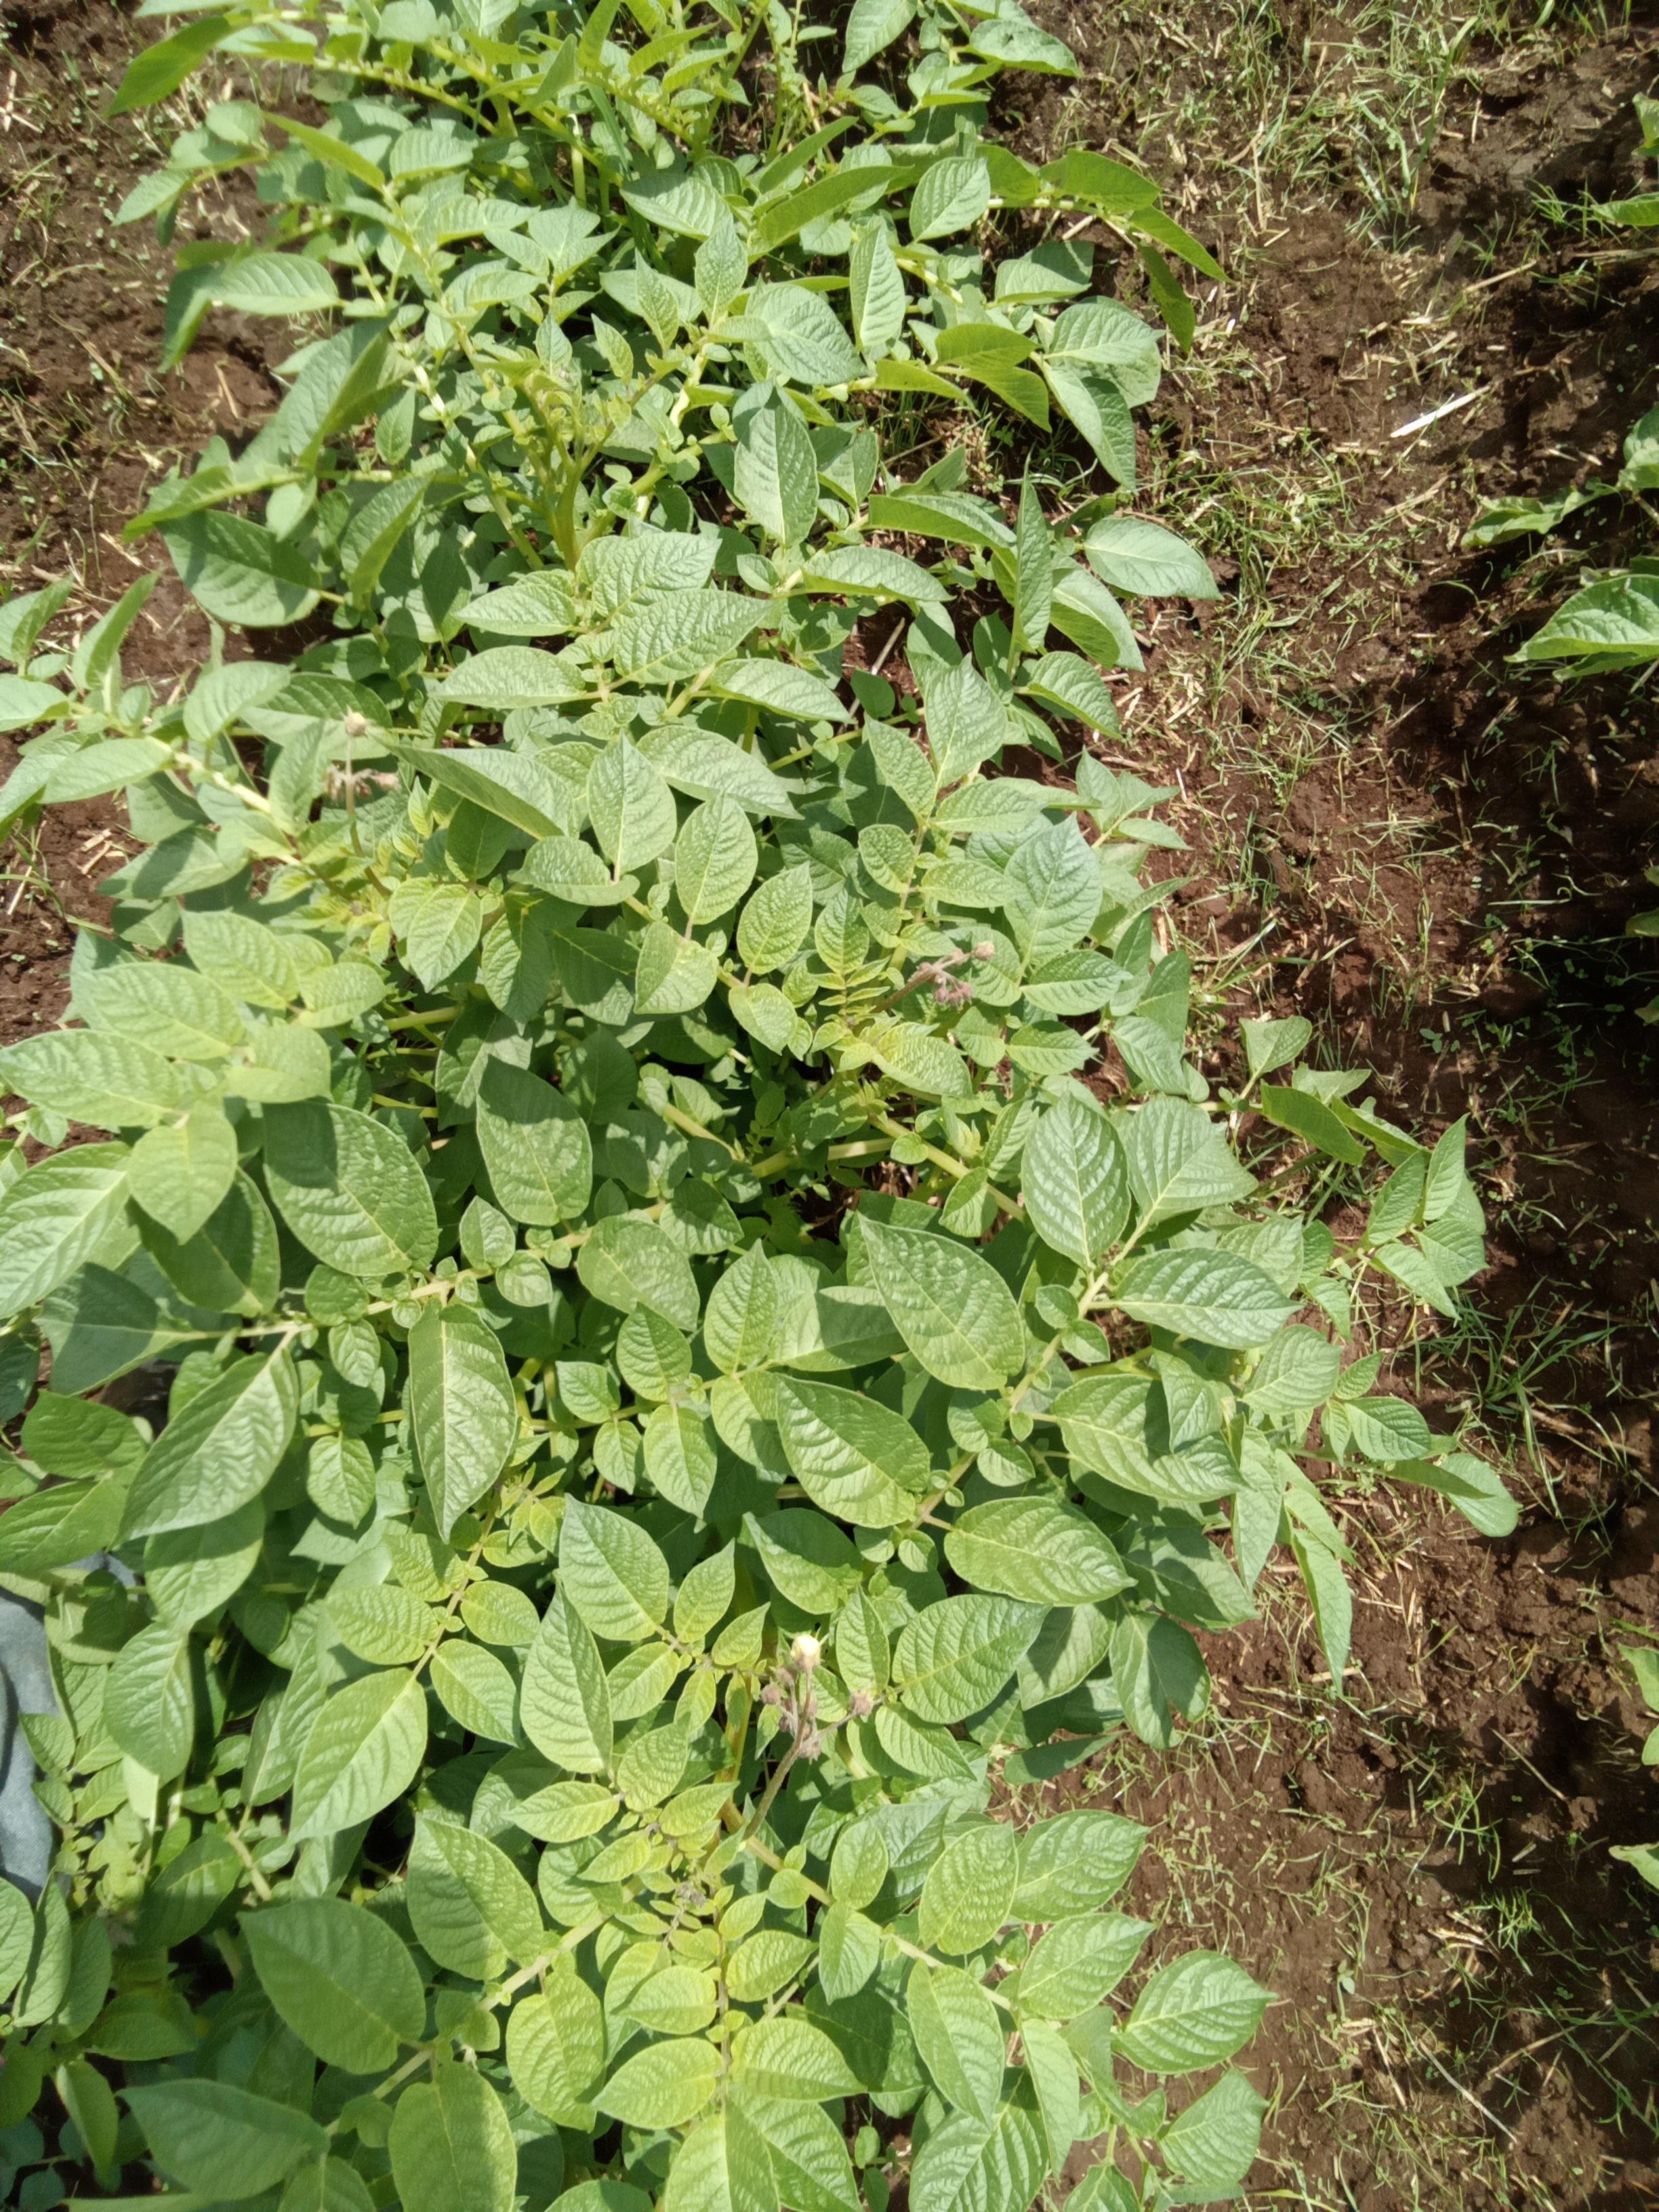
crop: potato
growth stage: vegetative
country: Kenya
